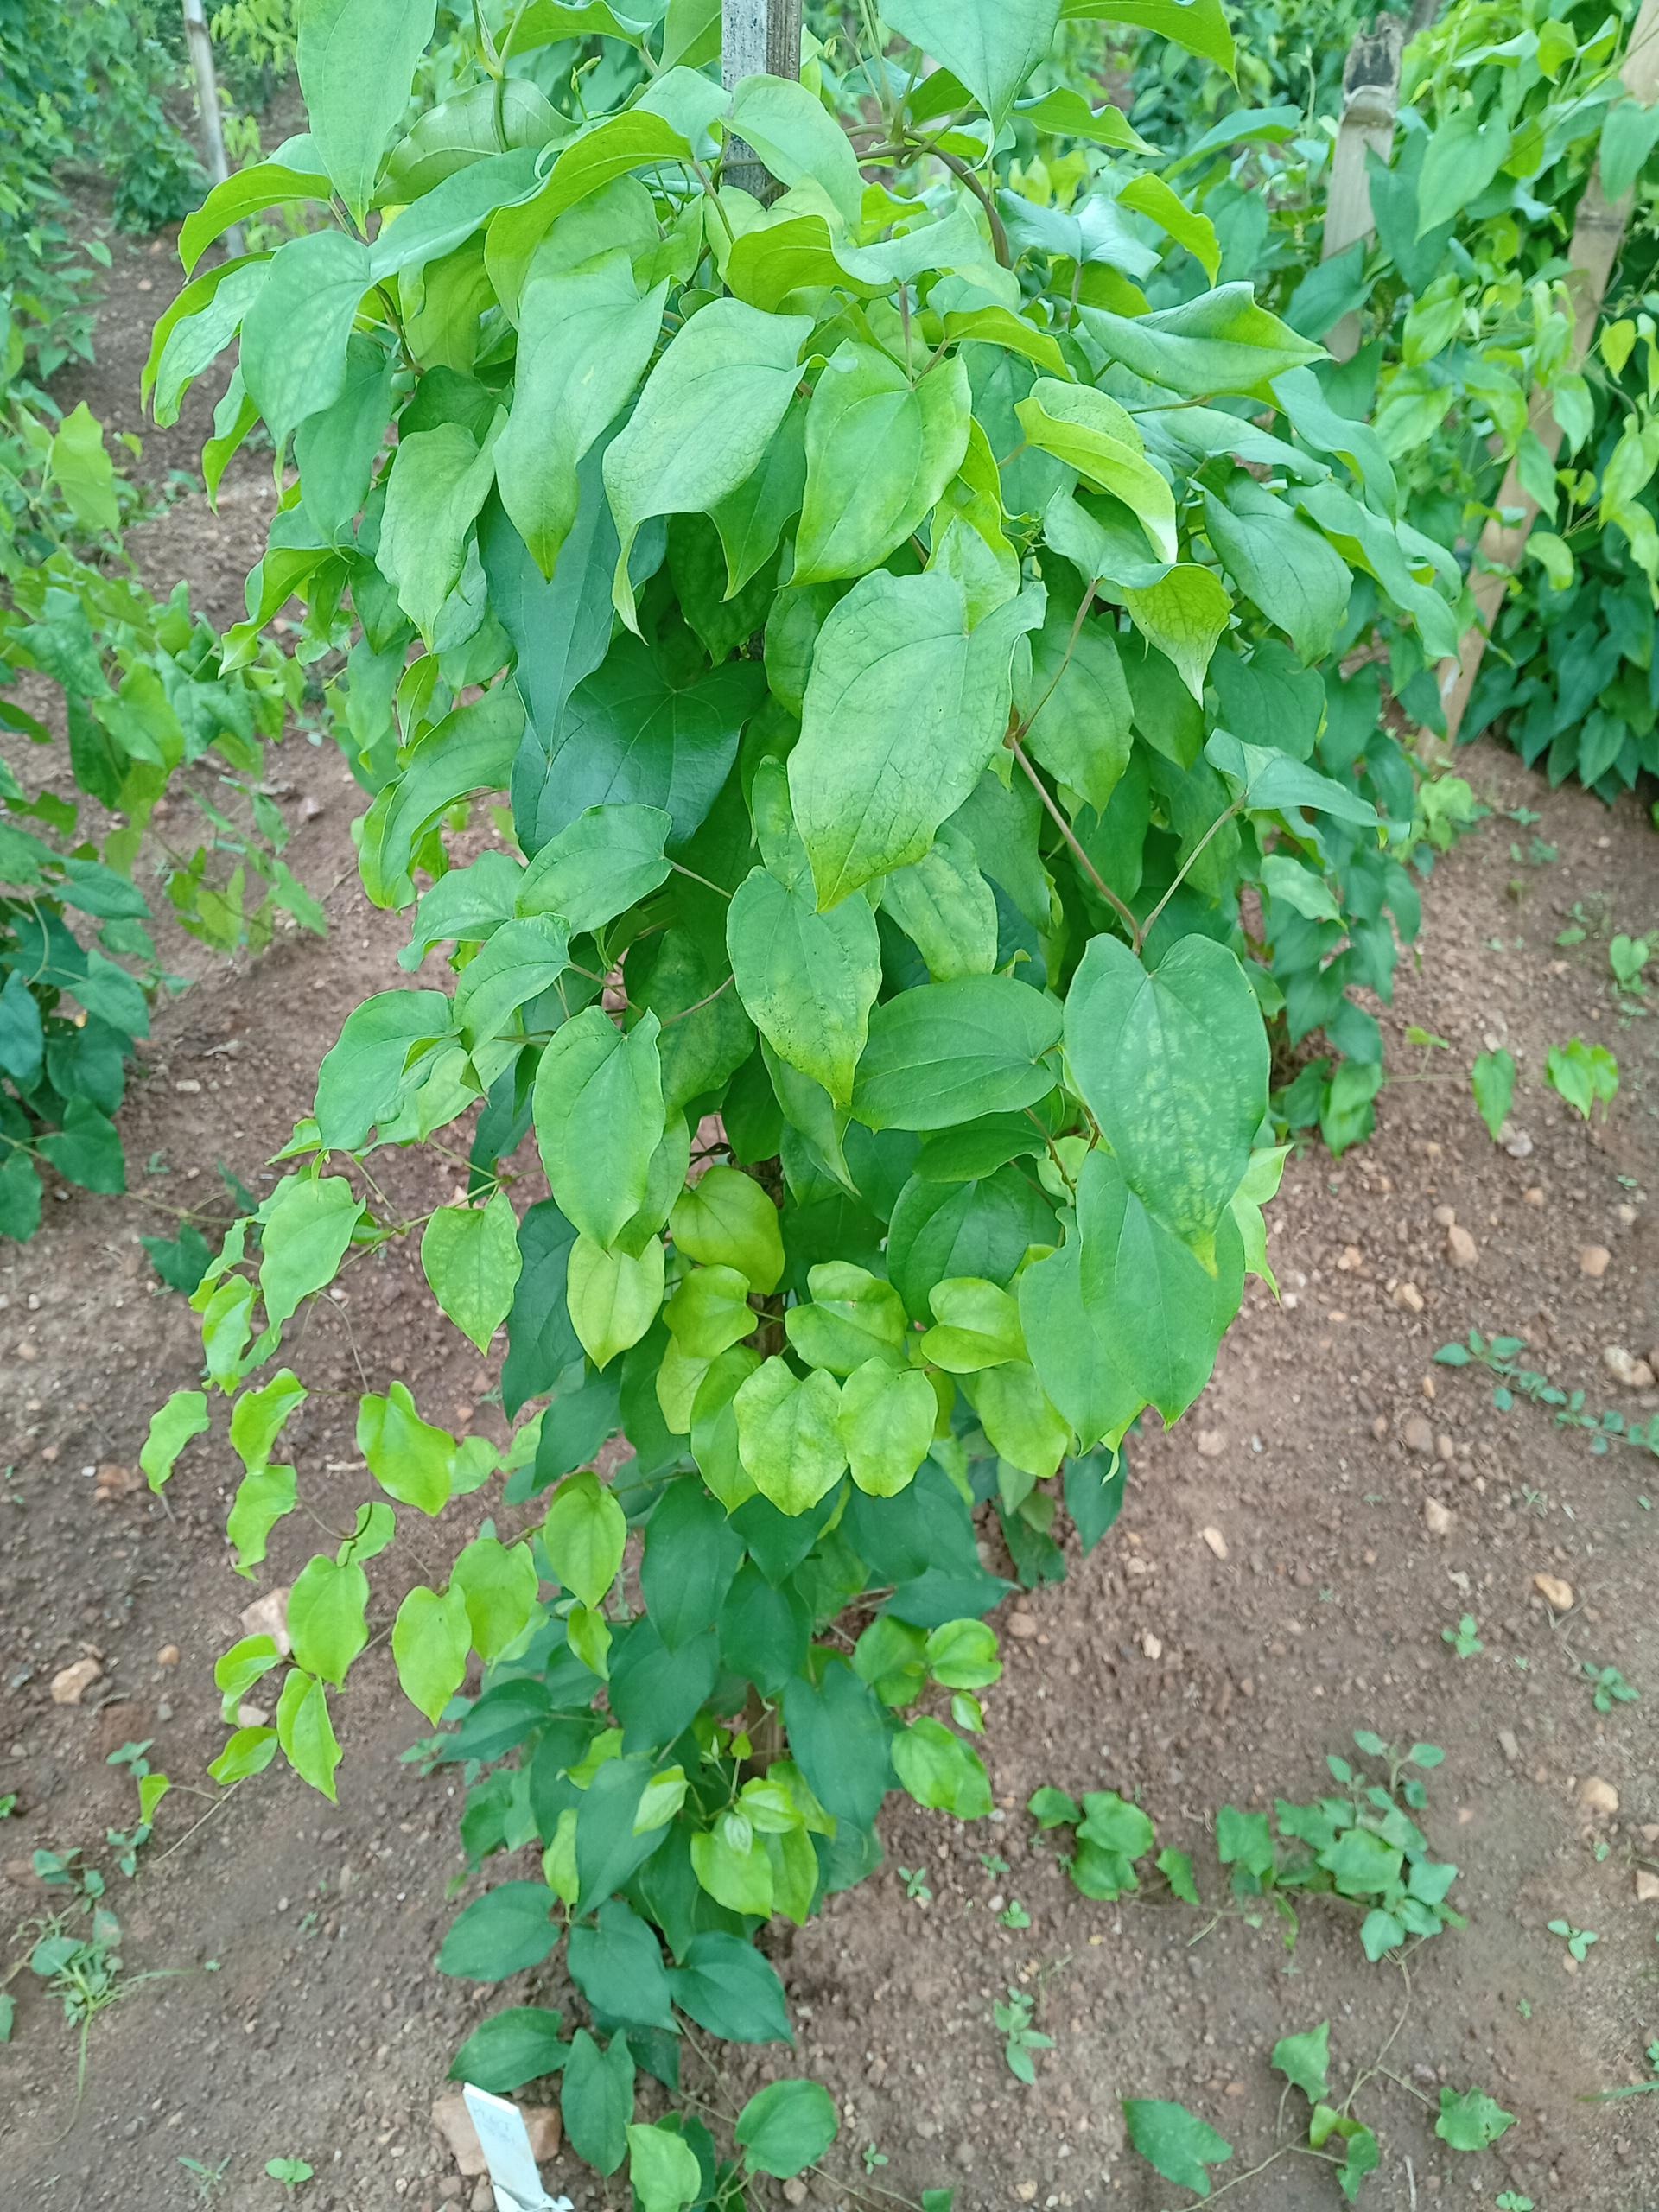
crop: yam
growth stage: vegetative
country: Nigeria
